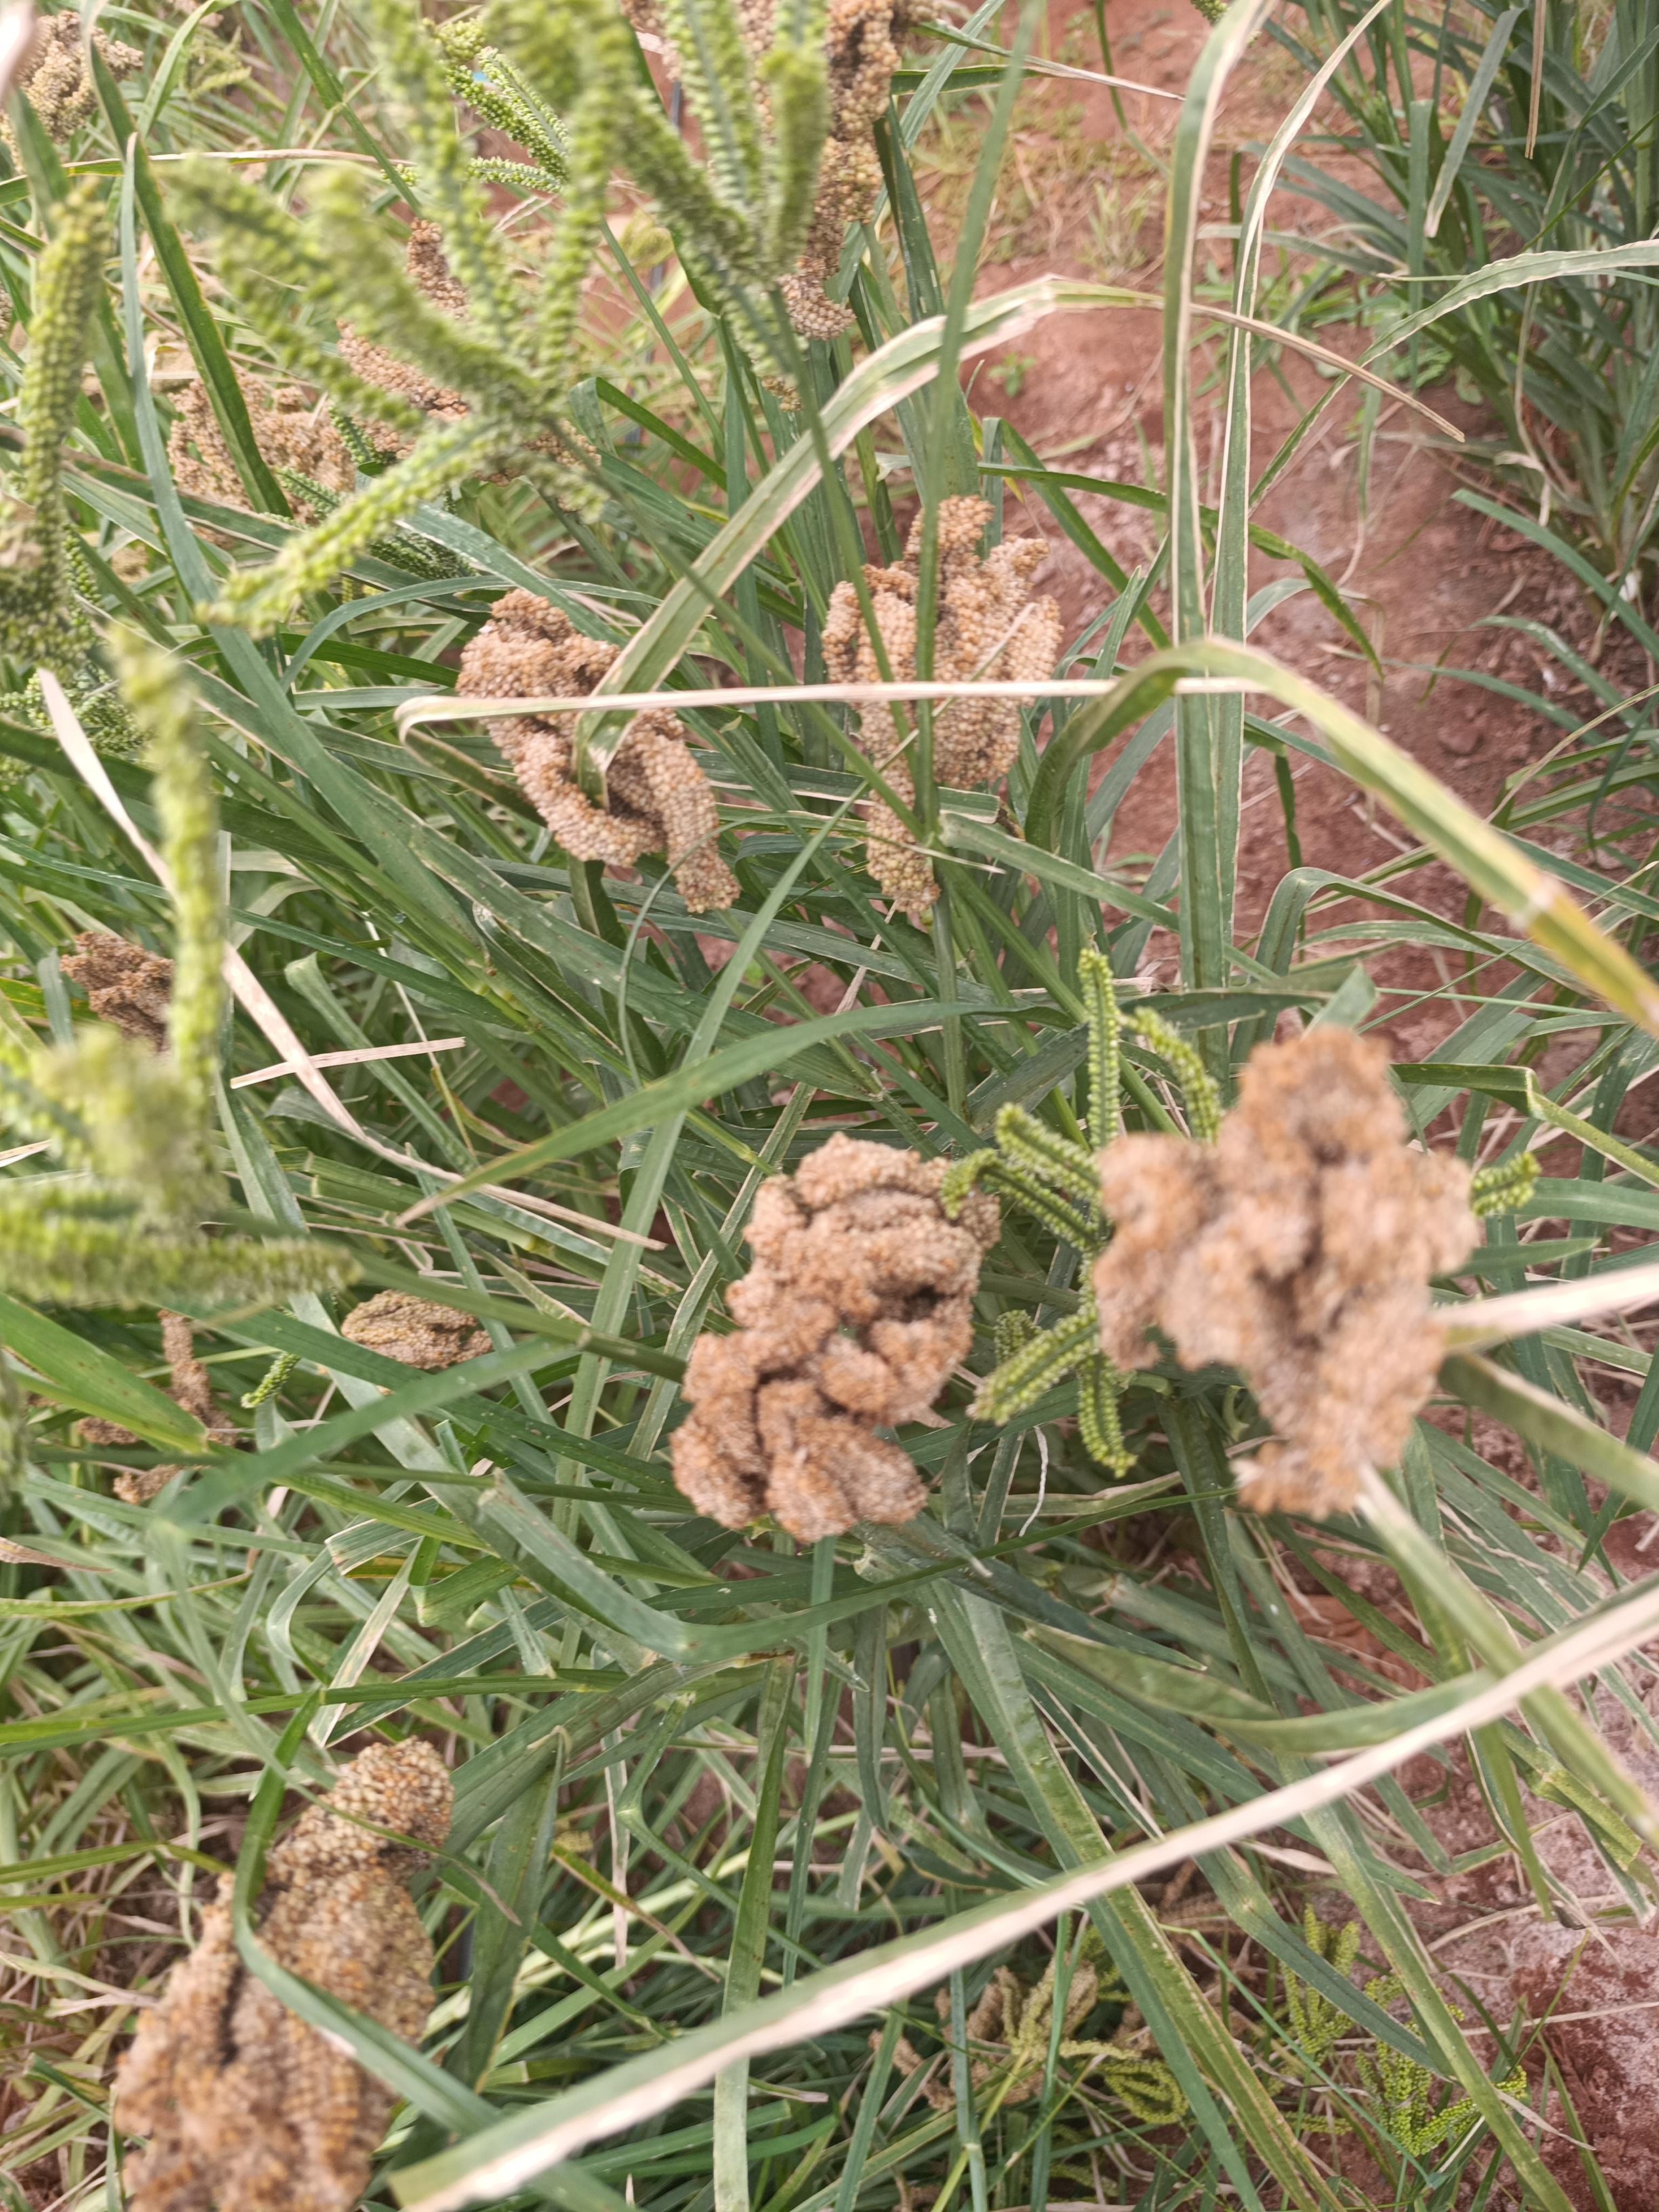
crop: finger millet
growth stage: filling grain
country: Kenya
